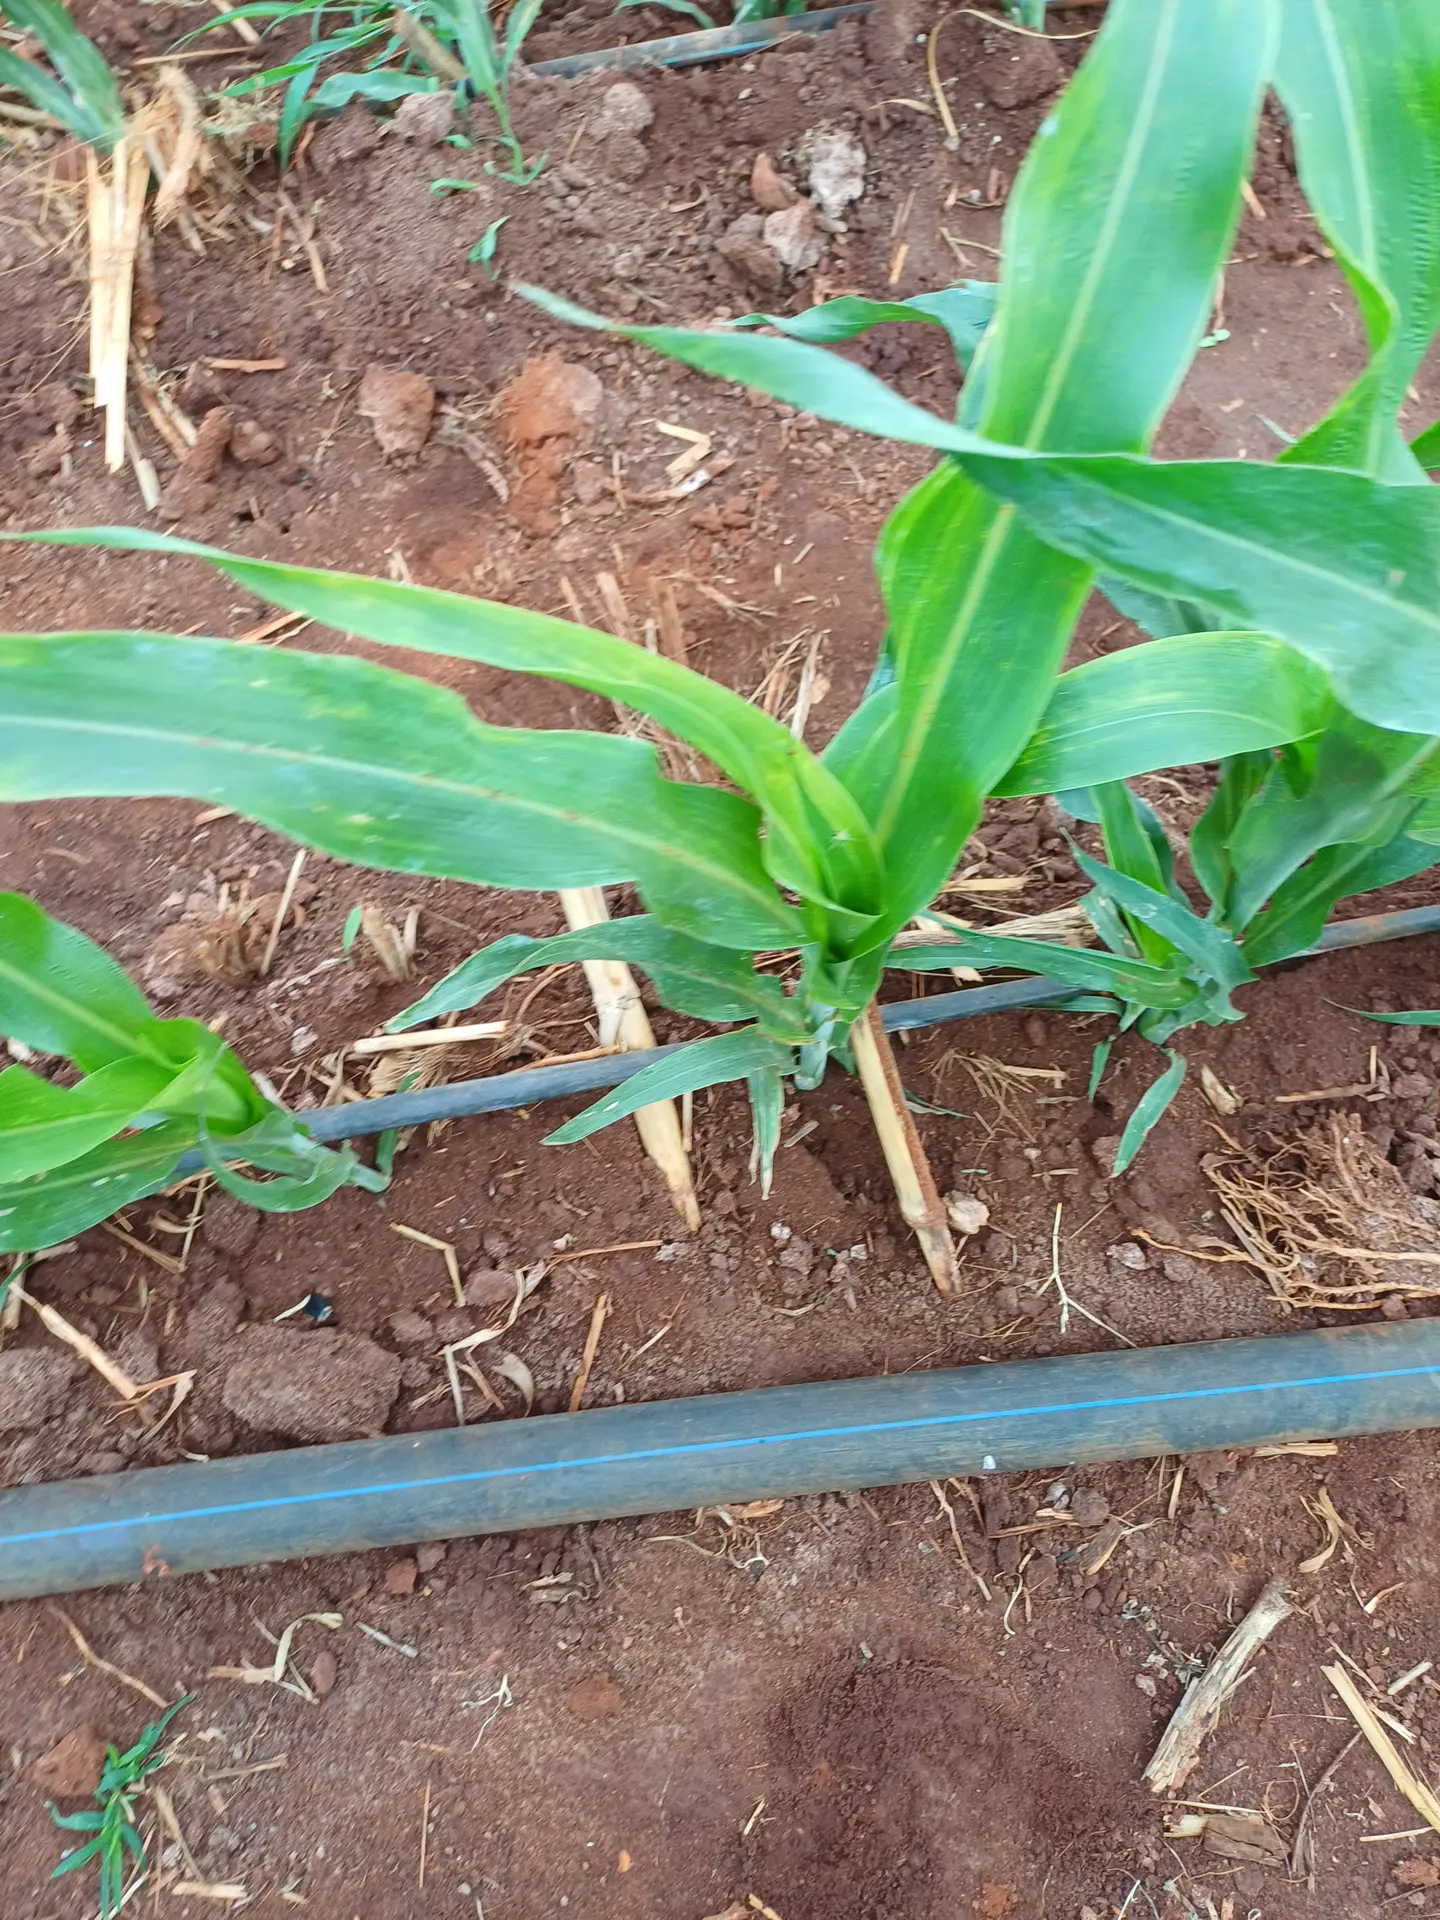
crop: sorghum
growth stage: vegetative
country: Kenya
